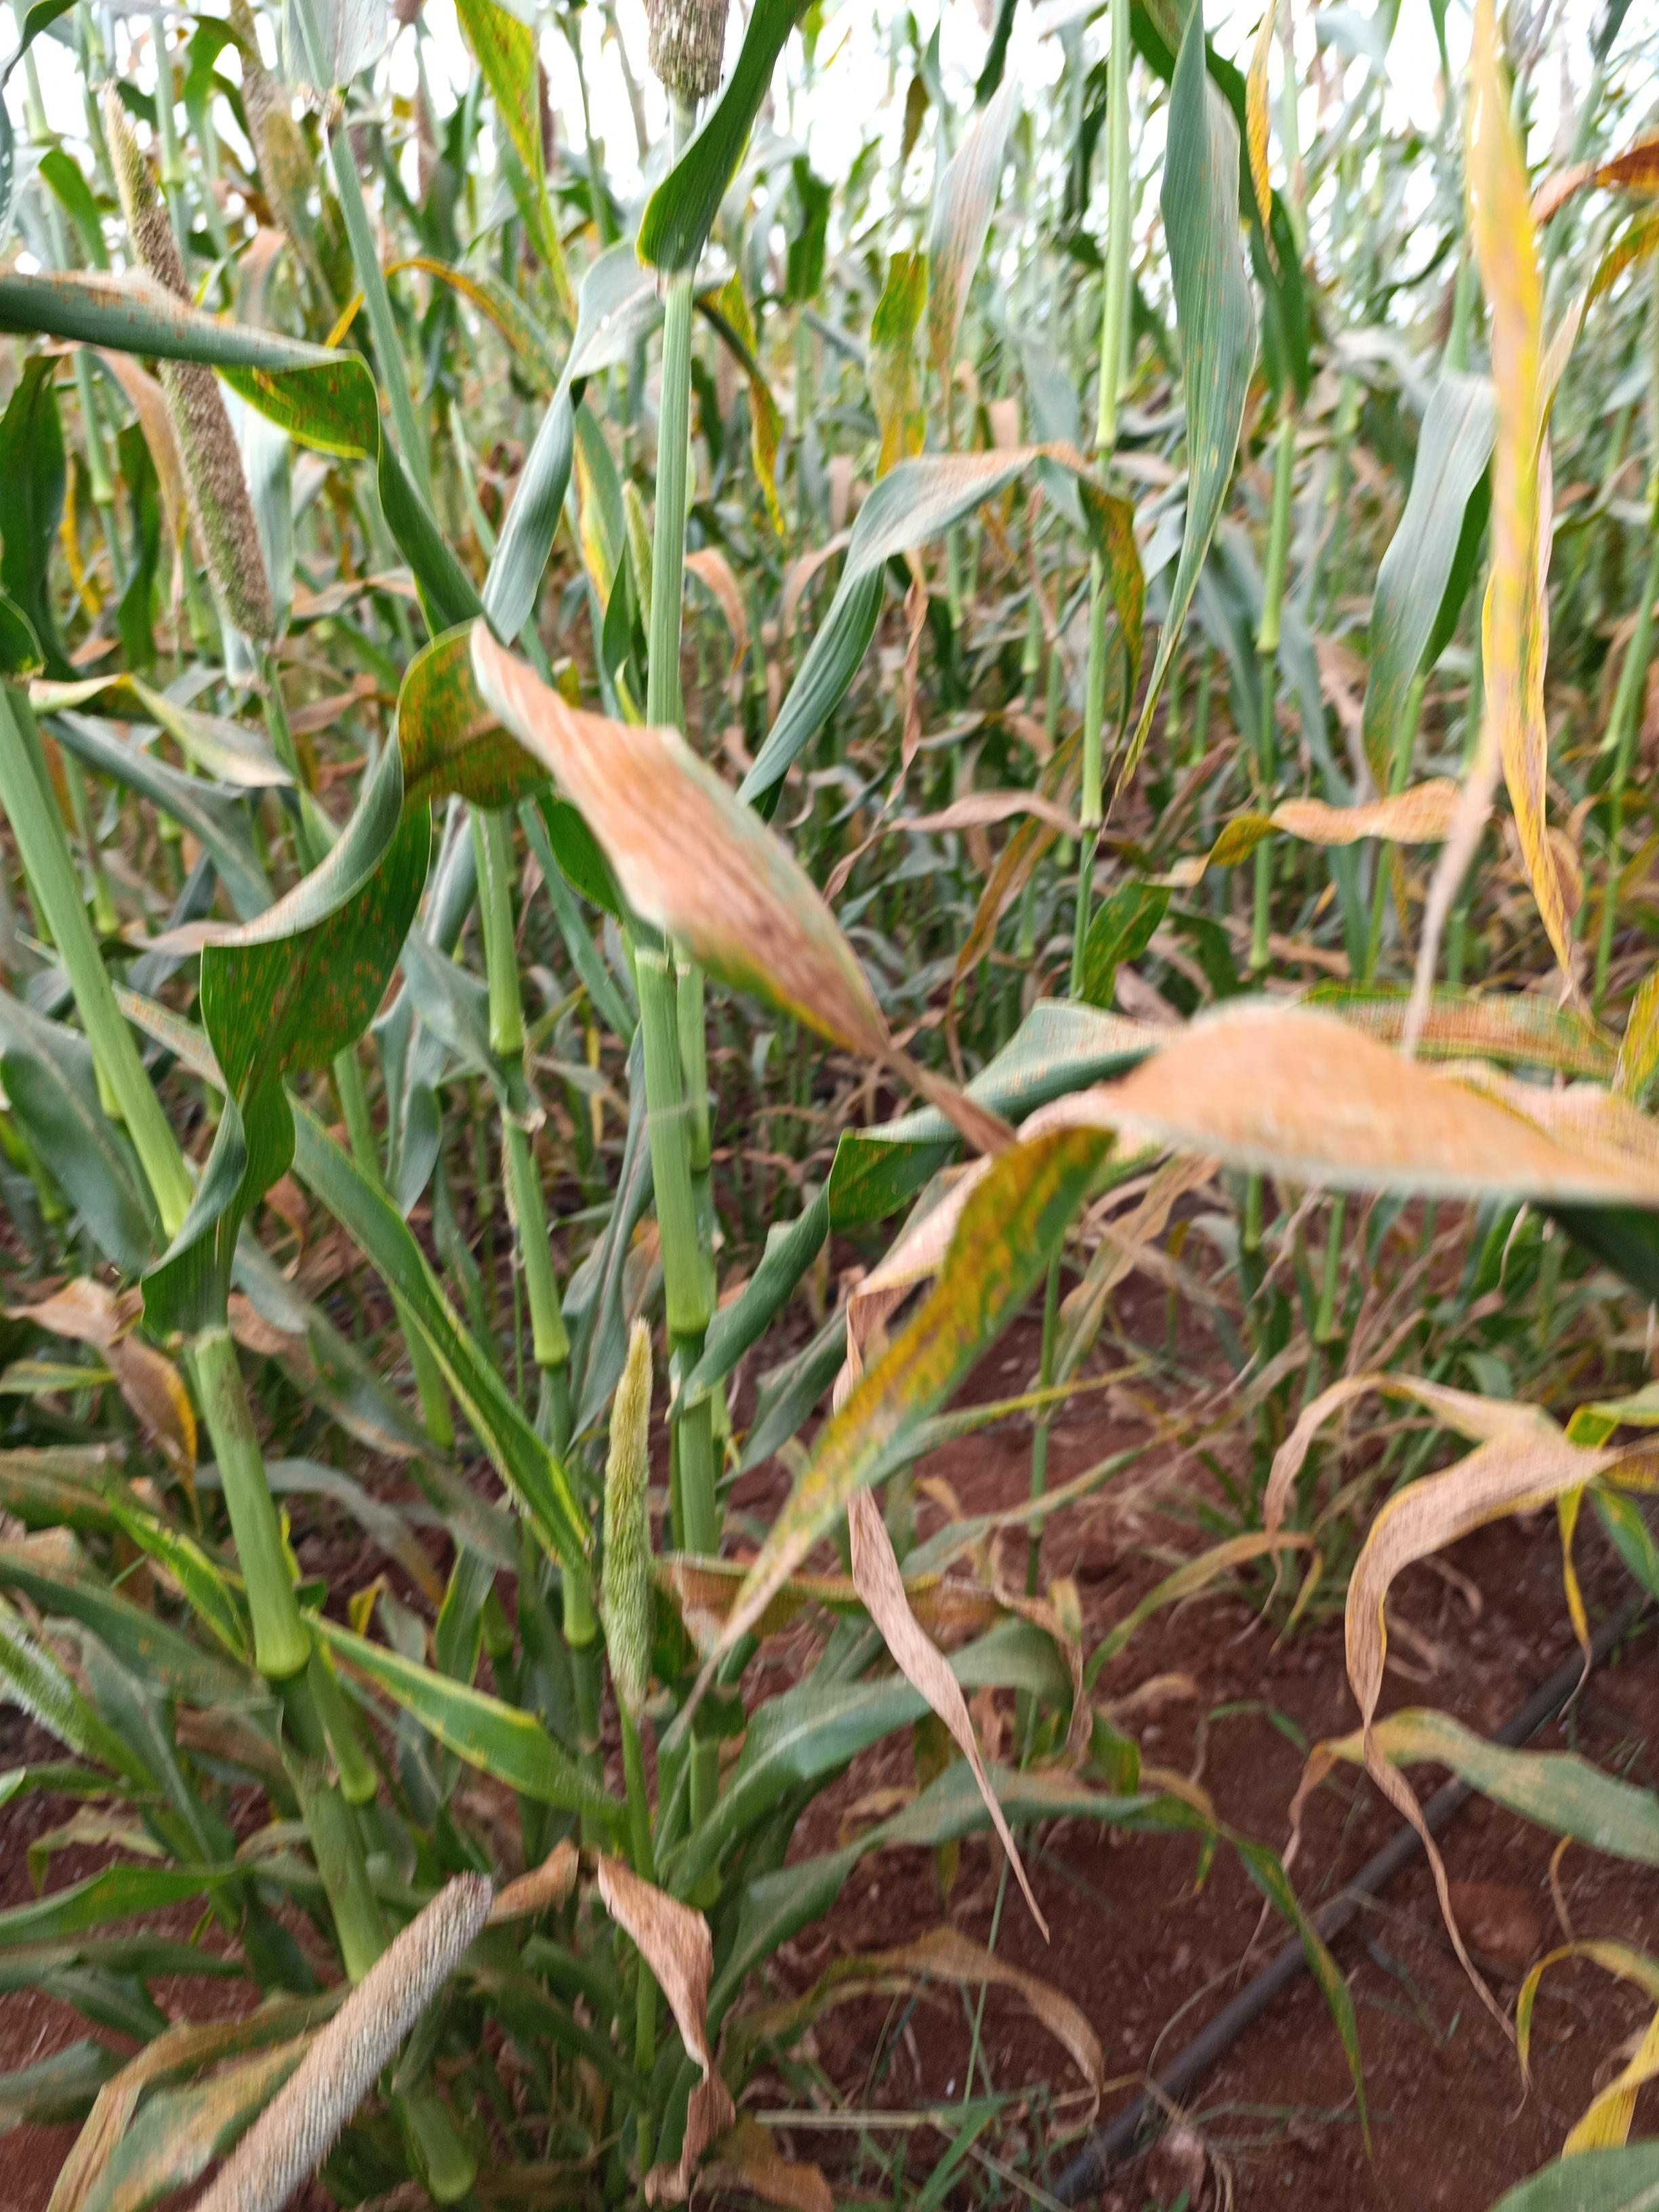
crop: pearl millet
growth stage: filling grain
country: Kenya
